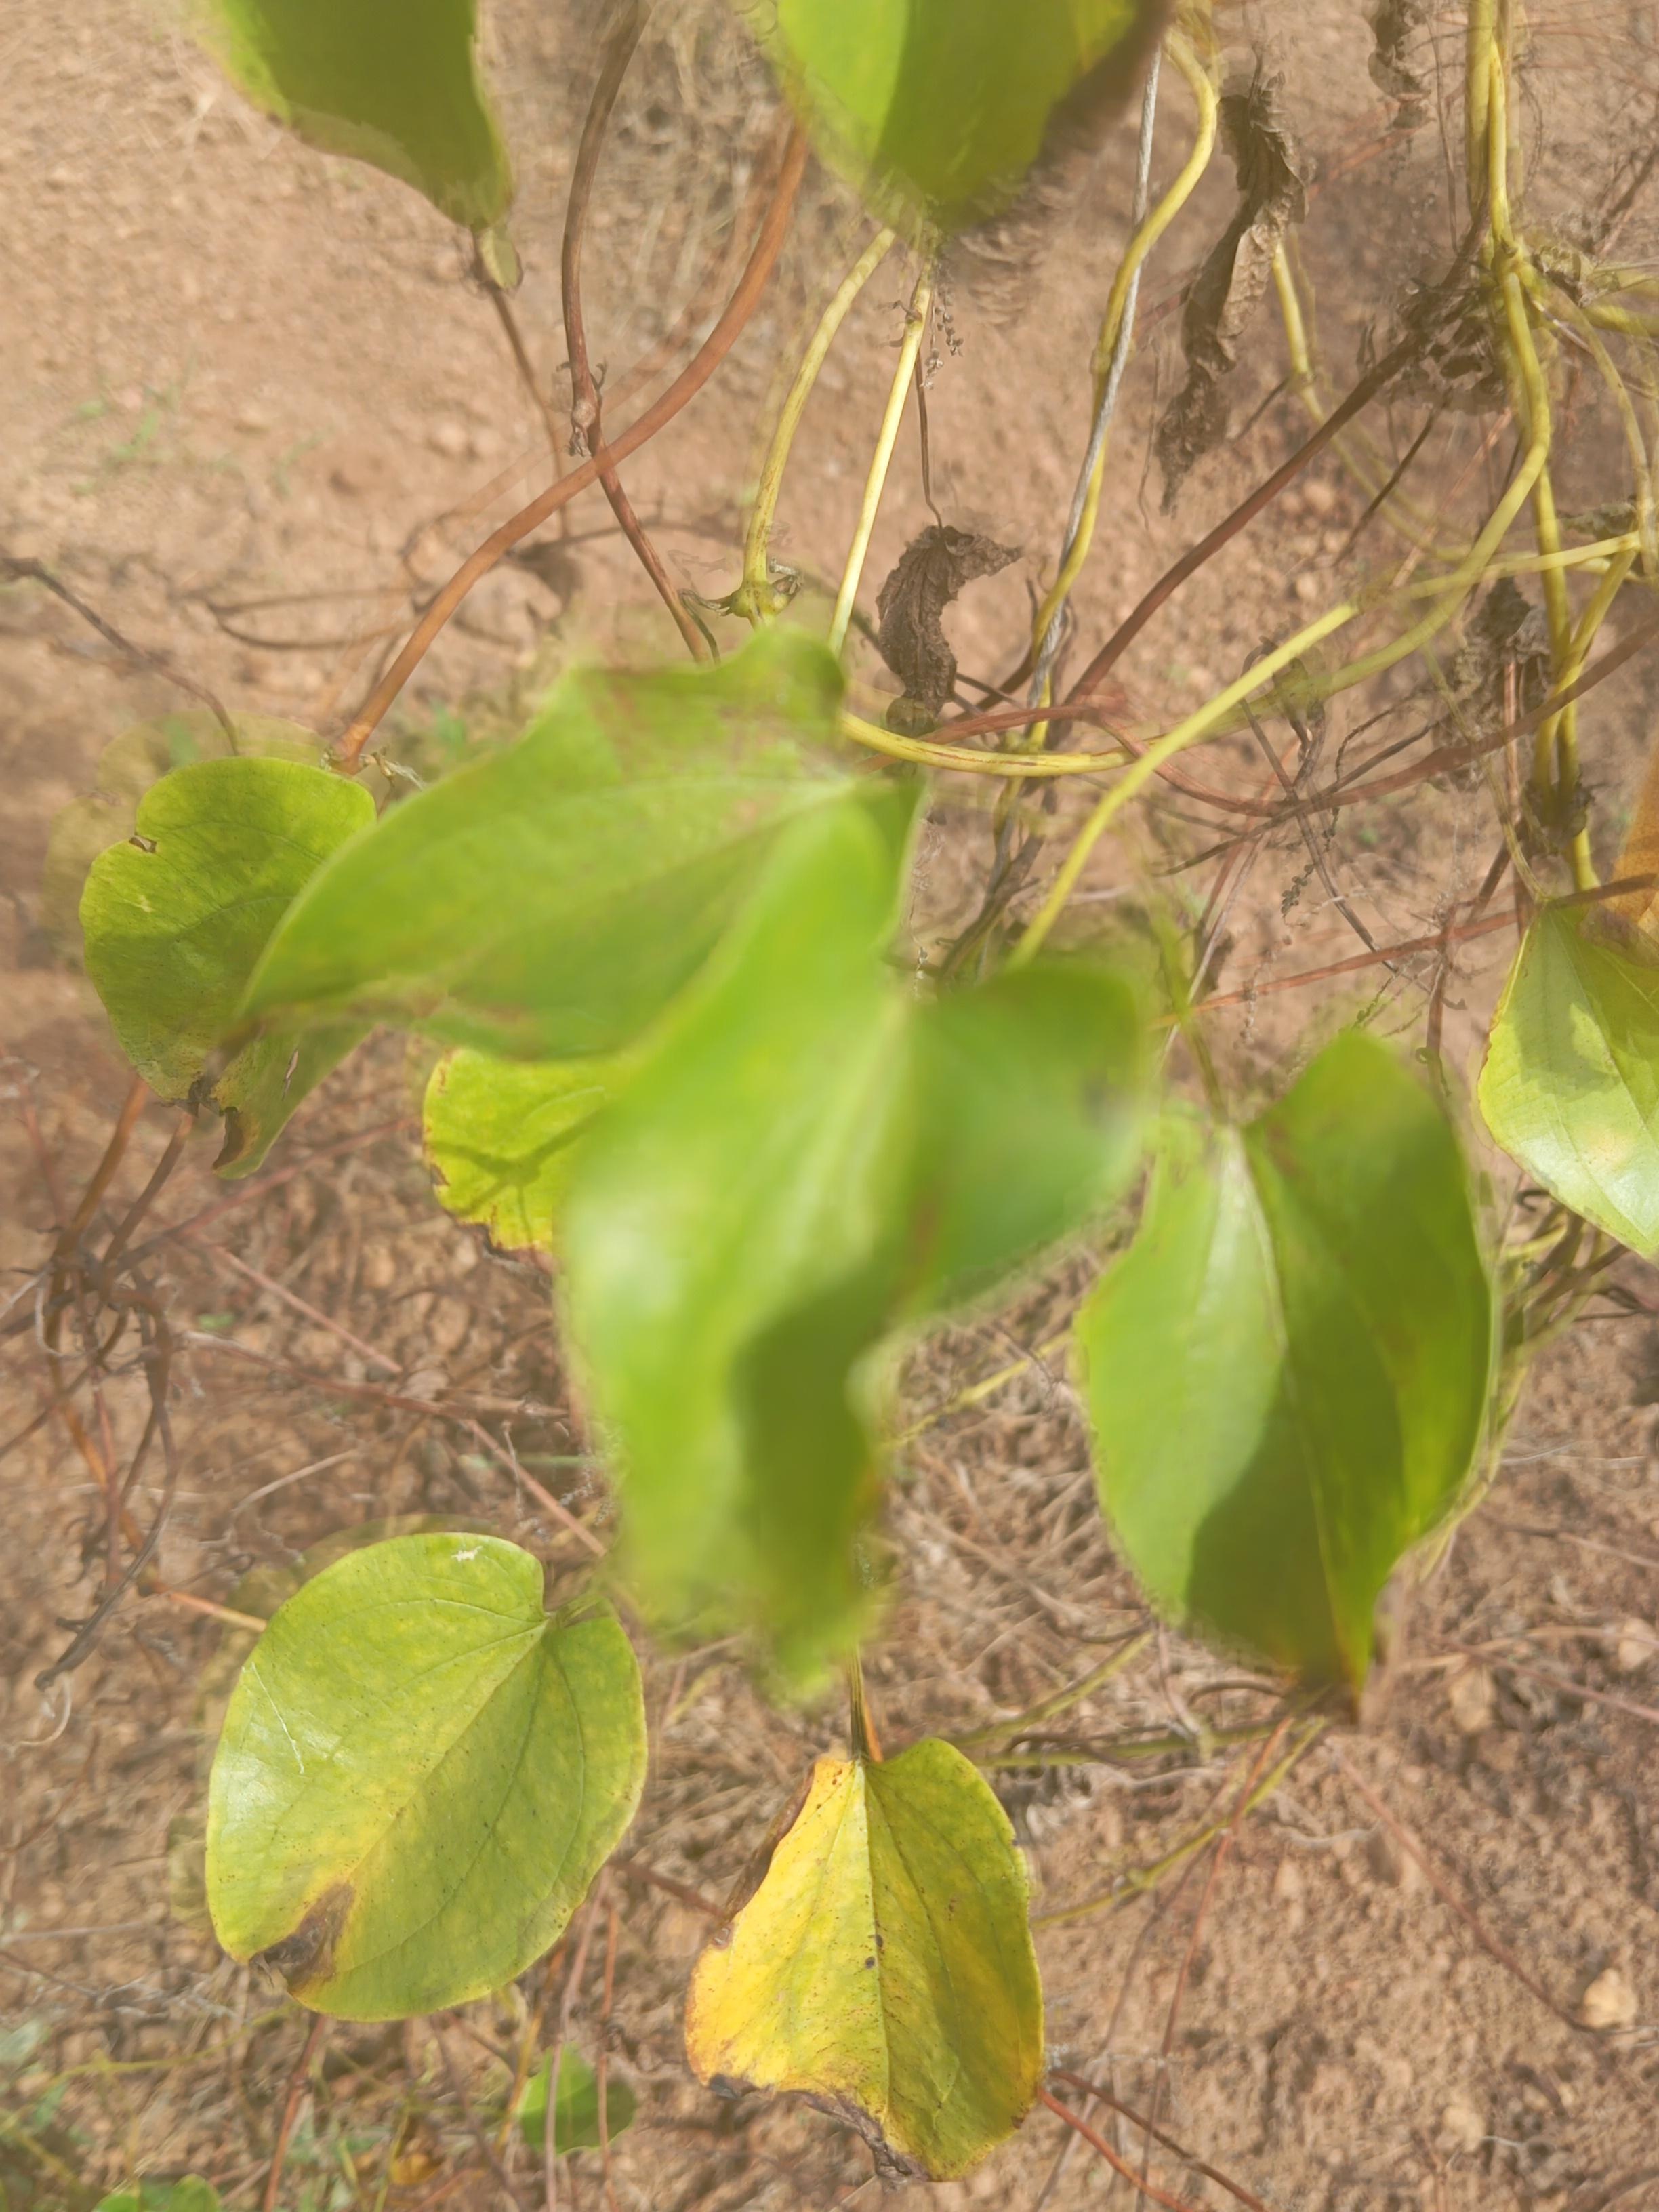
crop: yam
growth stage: maturity
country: Nigeria
